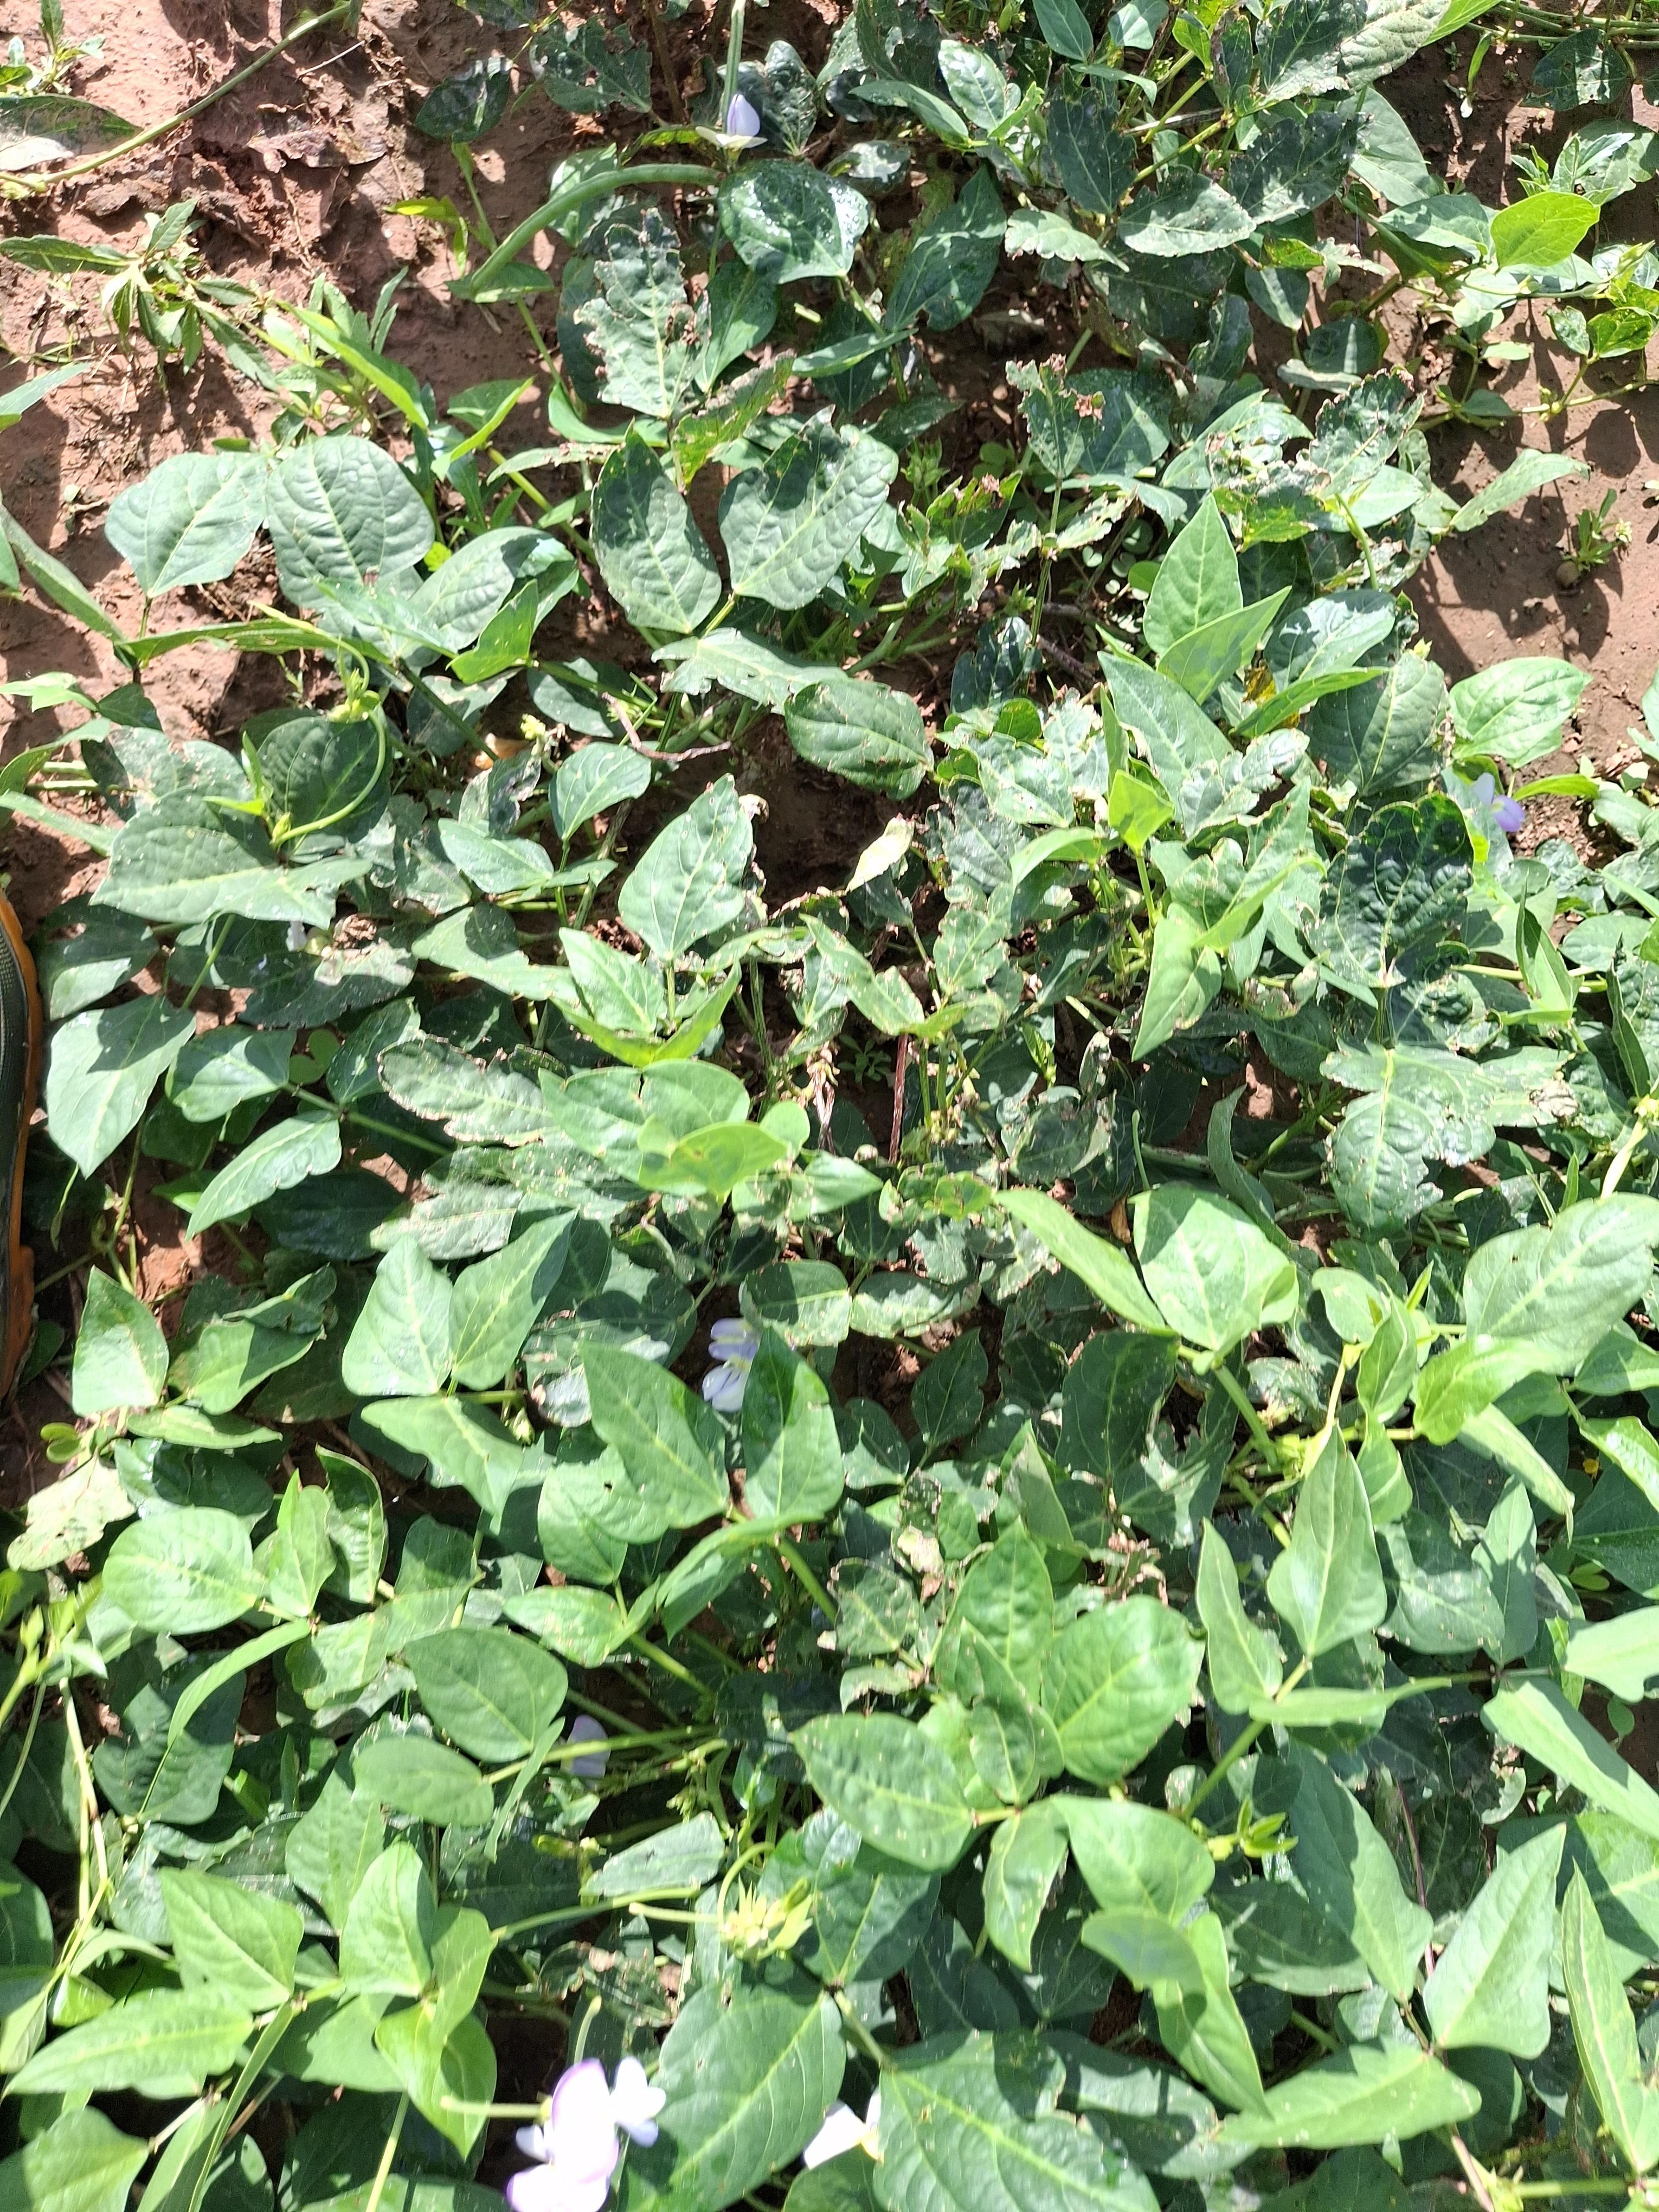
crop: cowpea
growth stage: development pod
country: Nigeria
